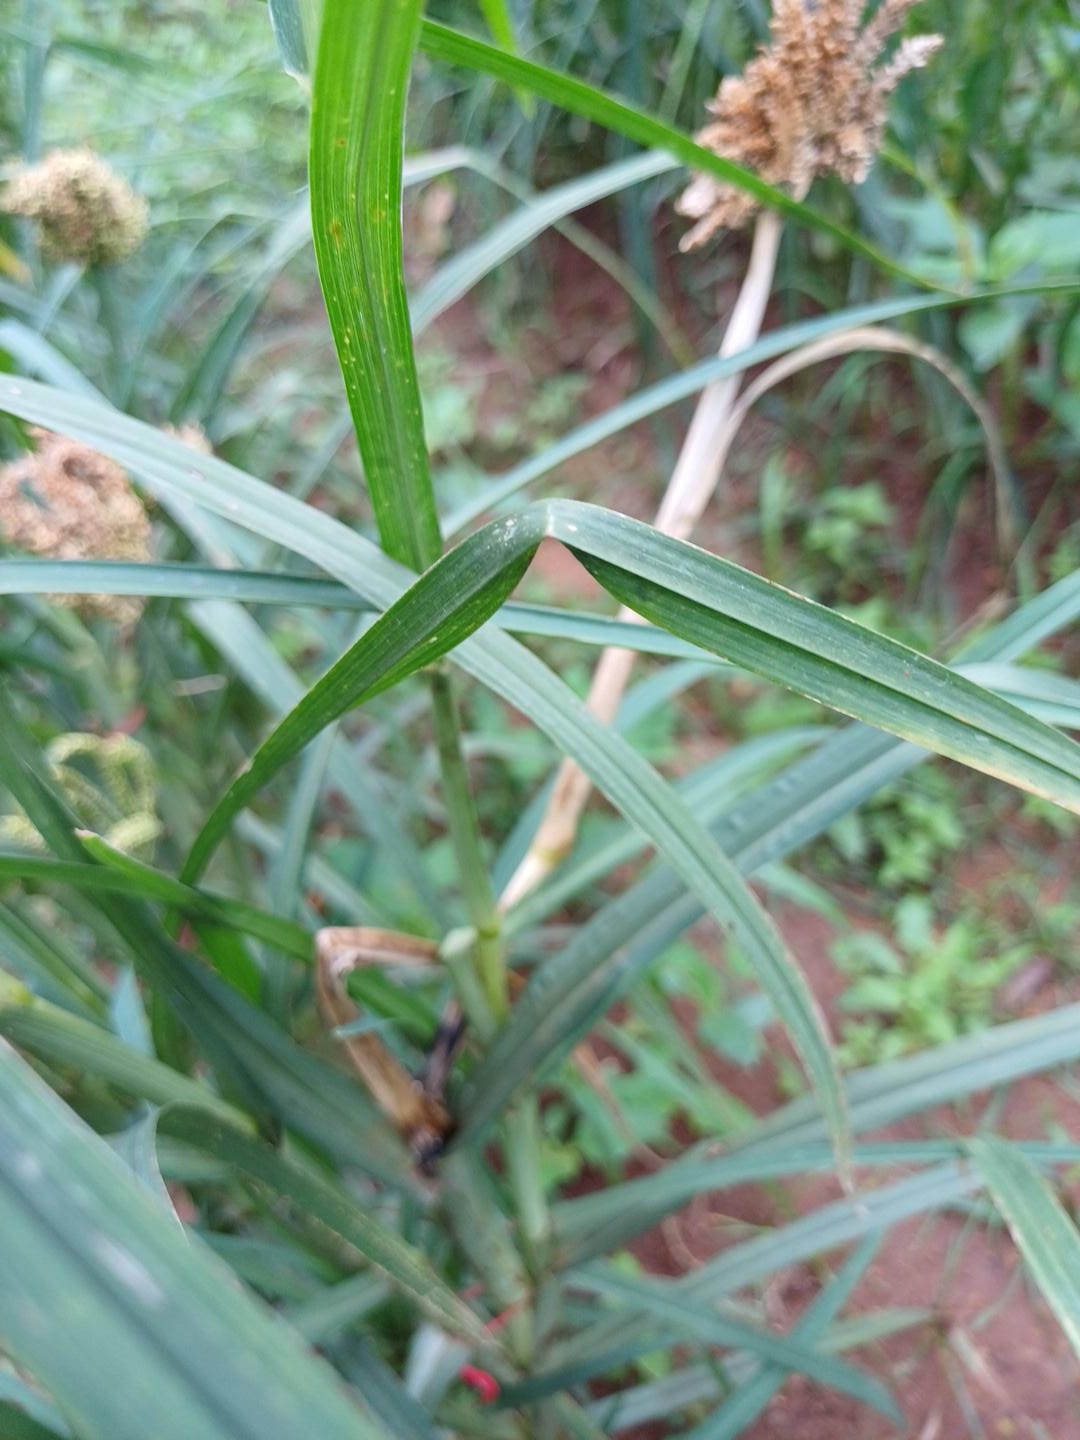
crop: finger millet
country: Kenya
